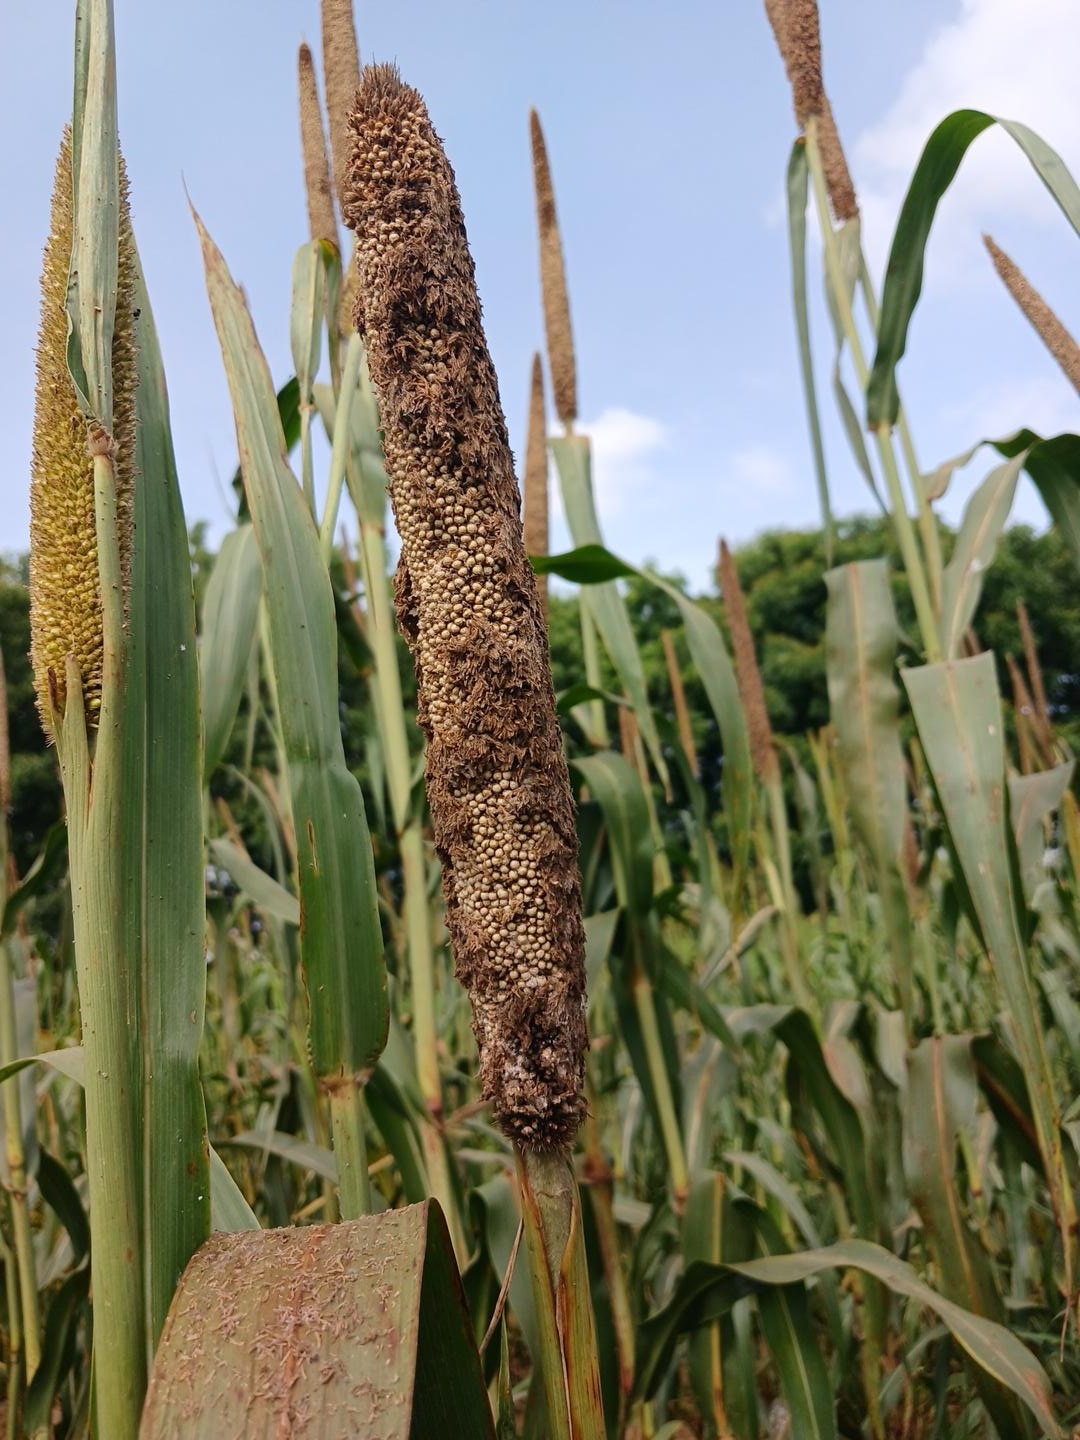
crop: pearl millet
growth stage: maturity
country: Senegal
